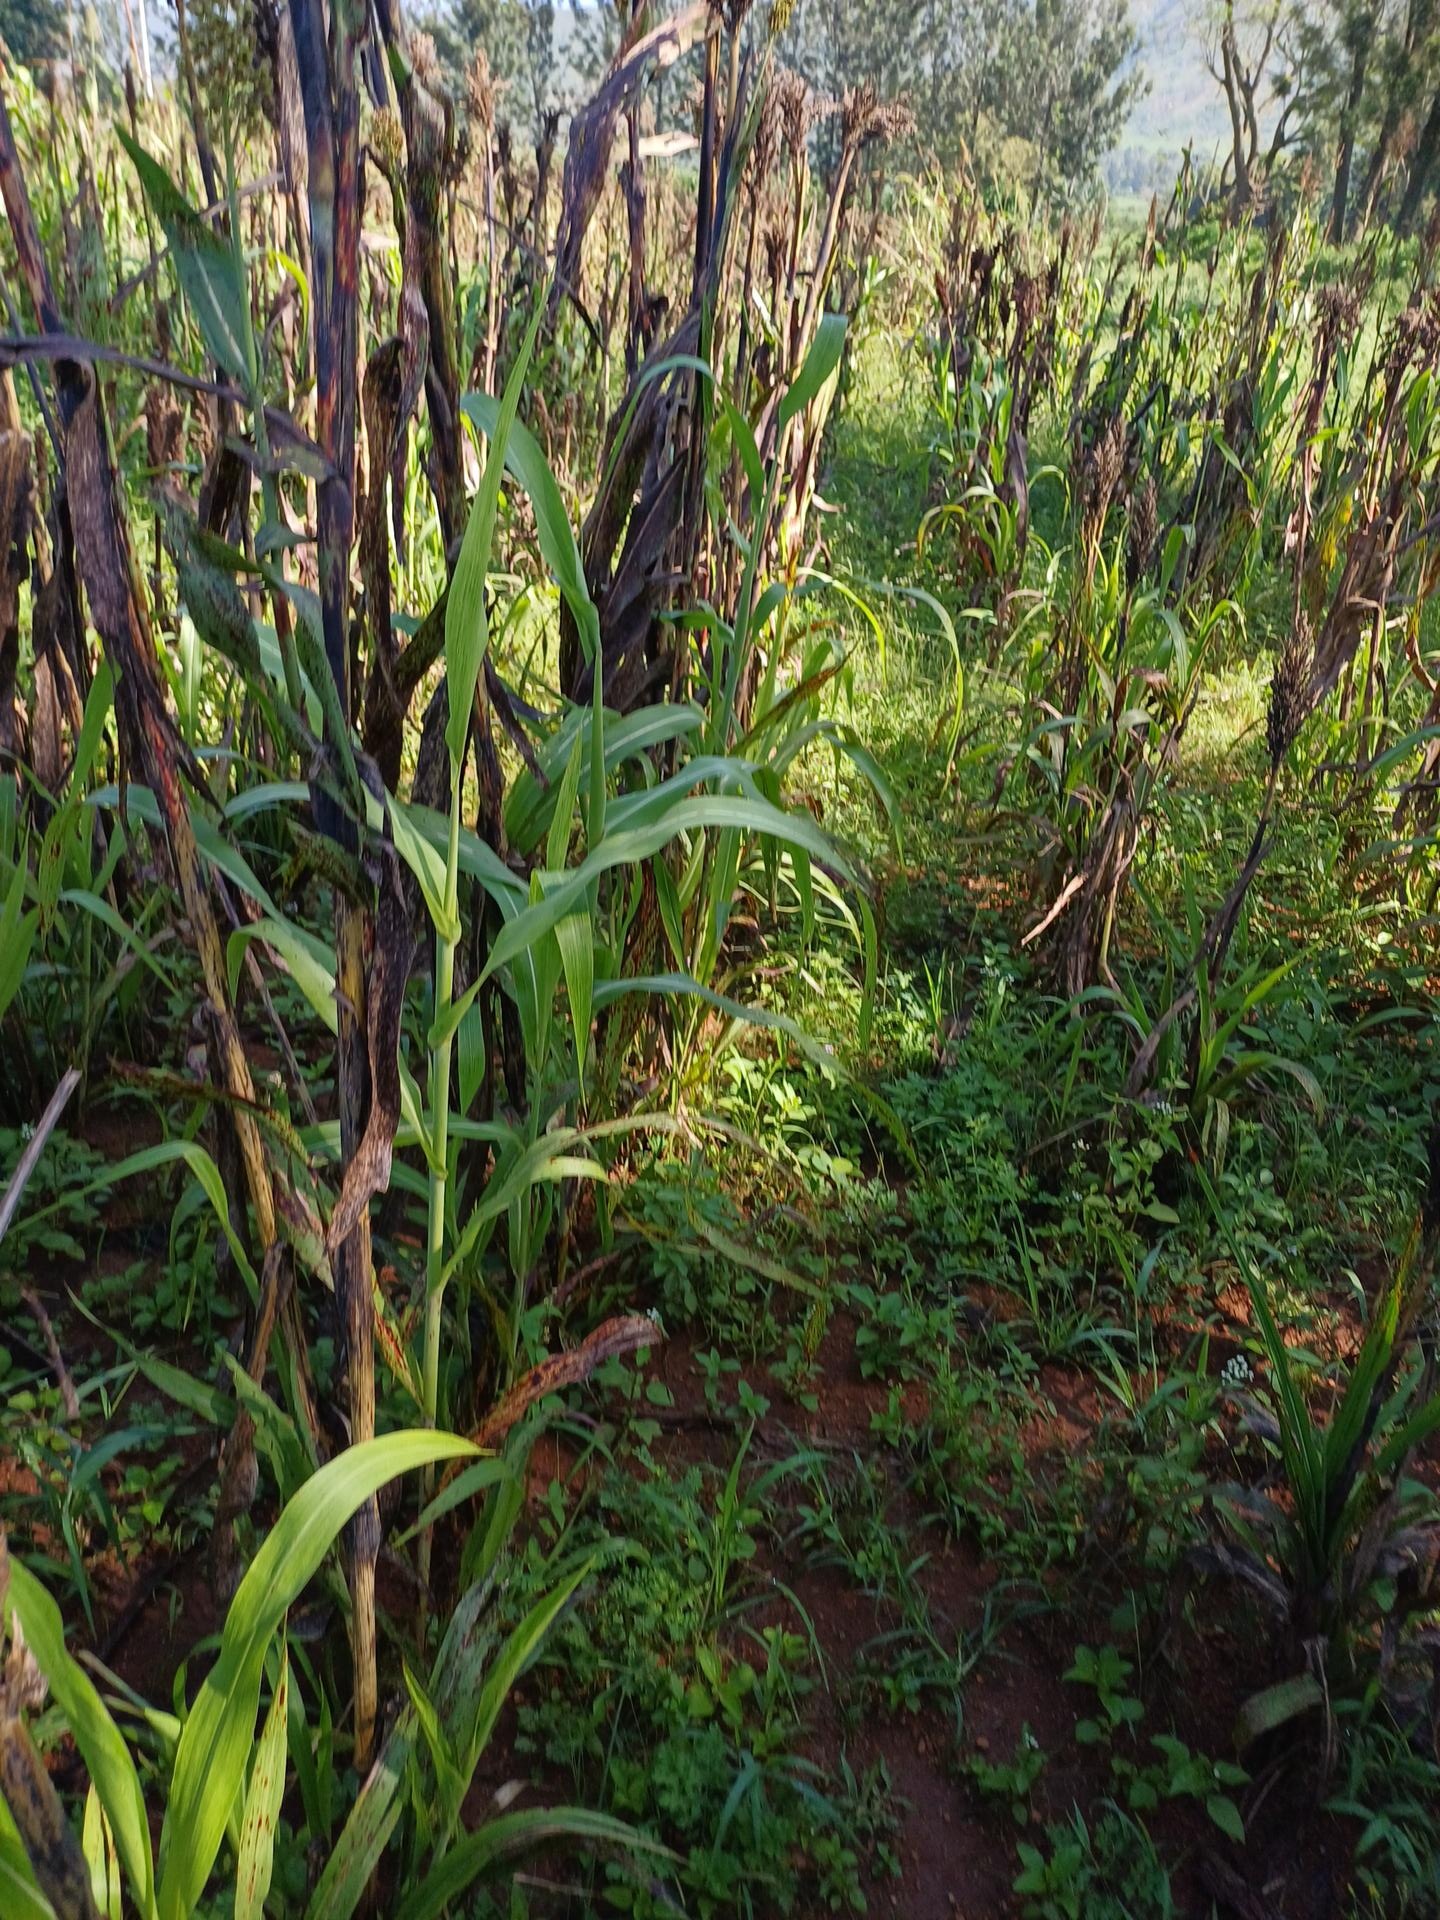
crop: sorghum
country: Kenya
